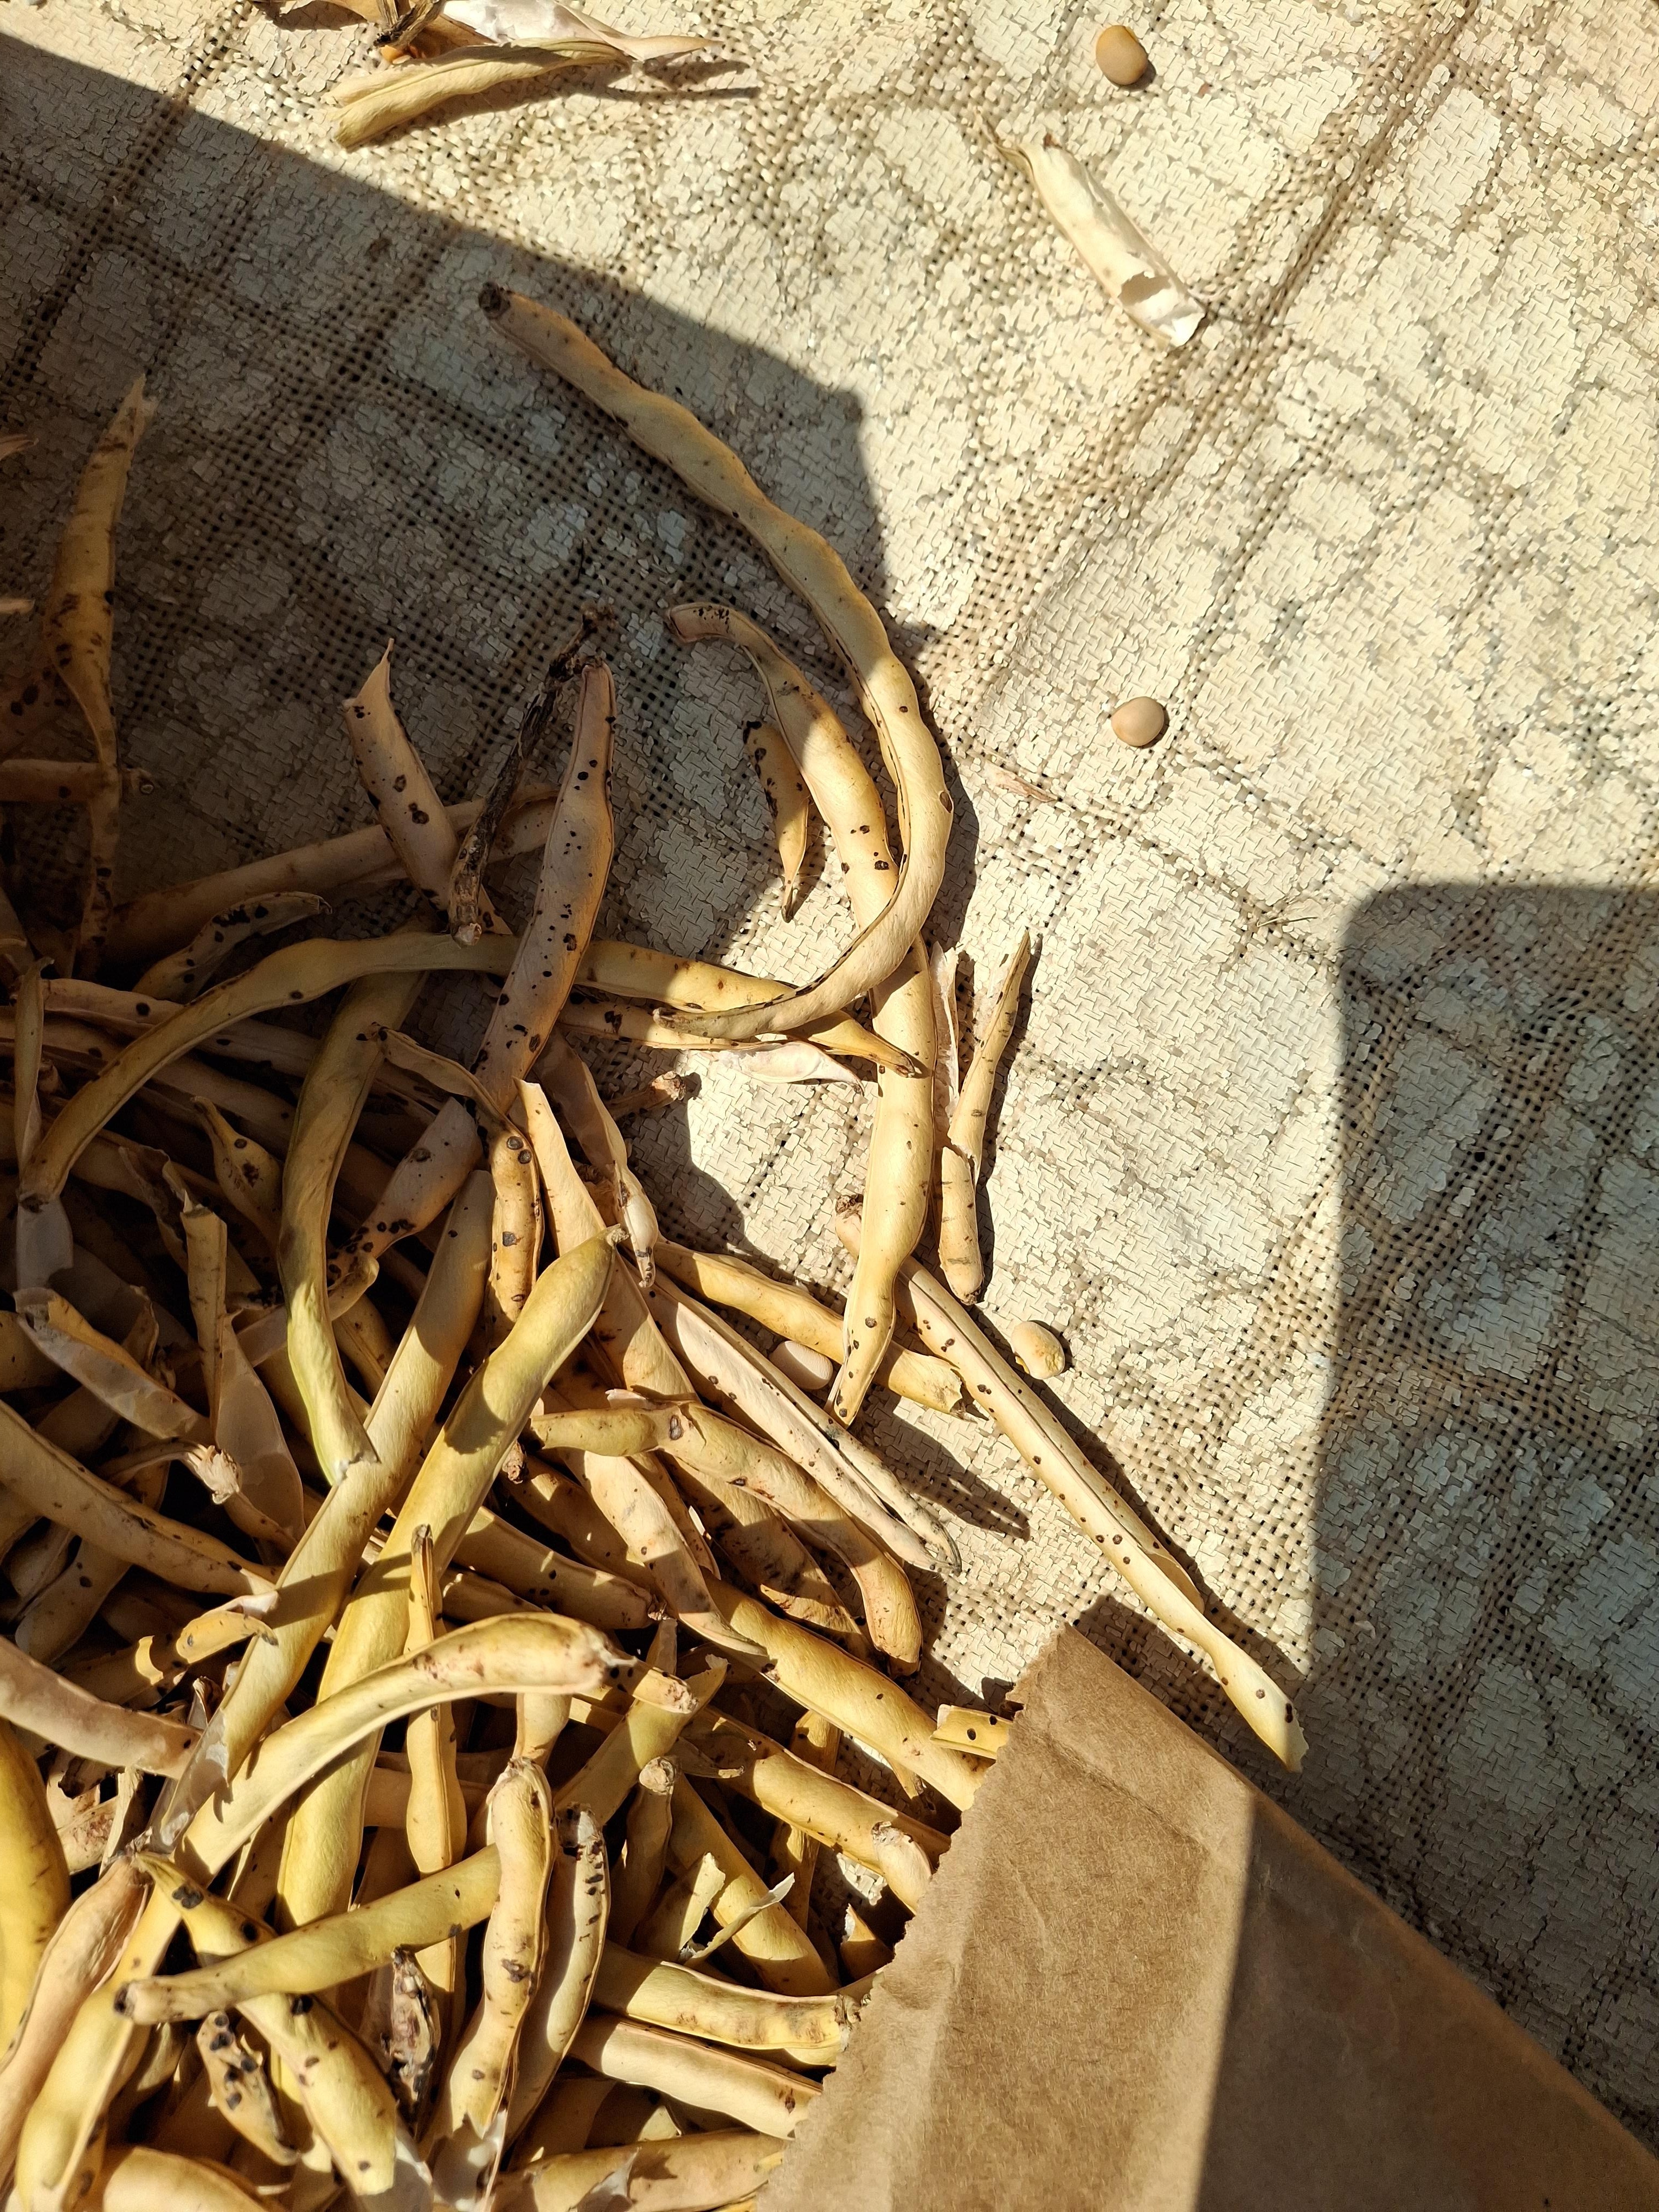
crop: cowpea
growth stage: harvest
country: Nigeria
